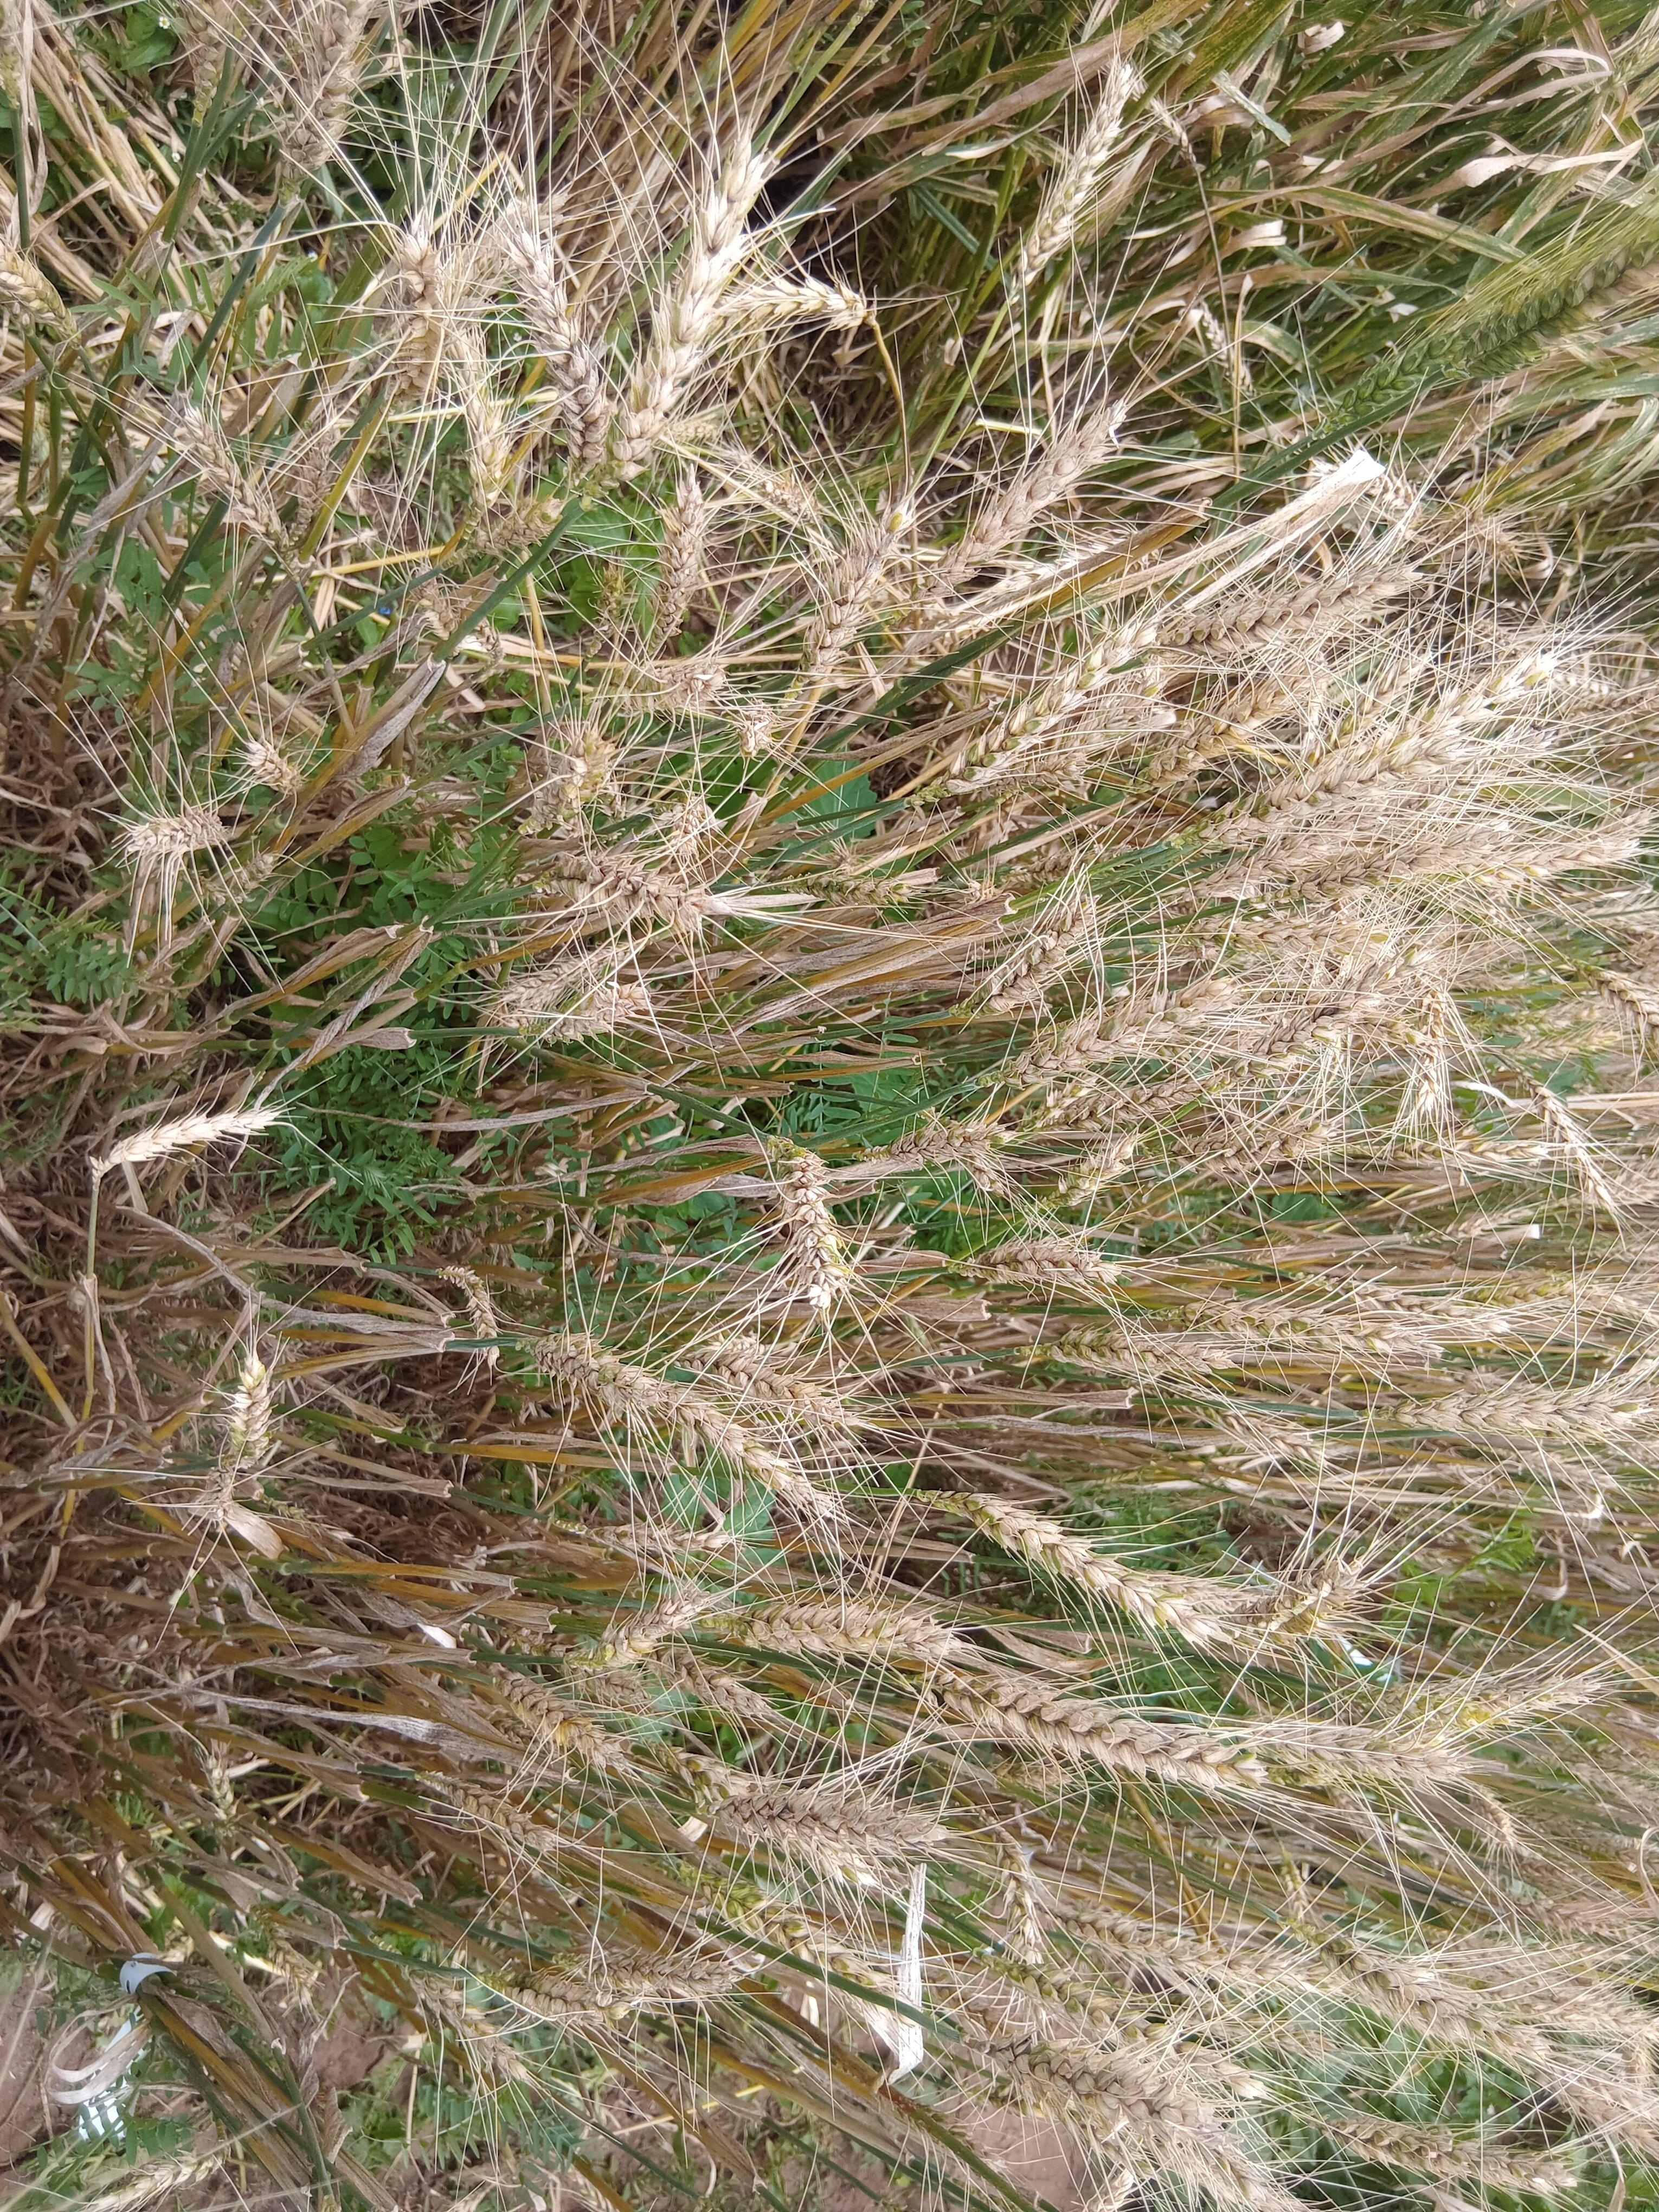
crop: wheat
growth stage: maturity
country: Kenya
